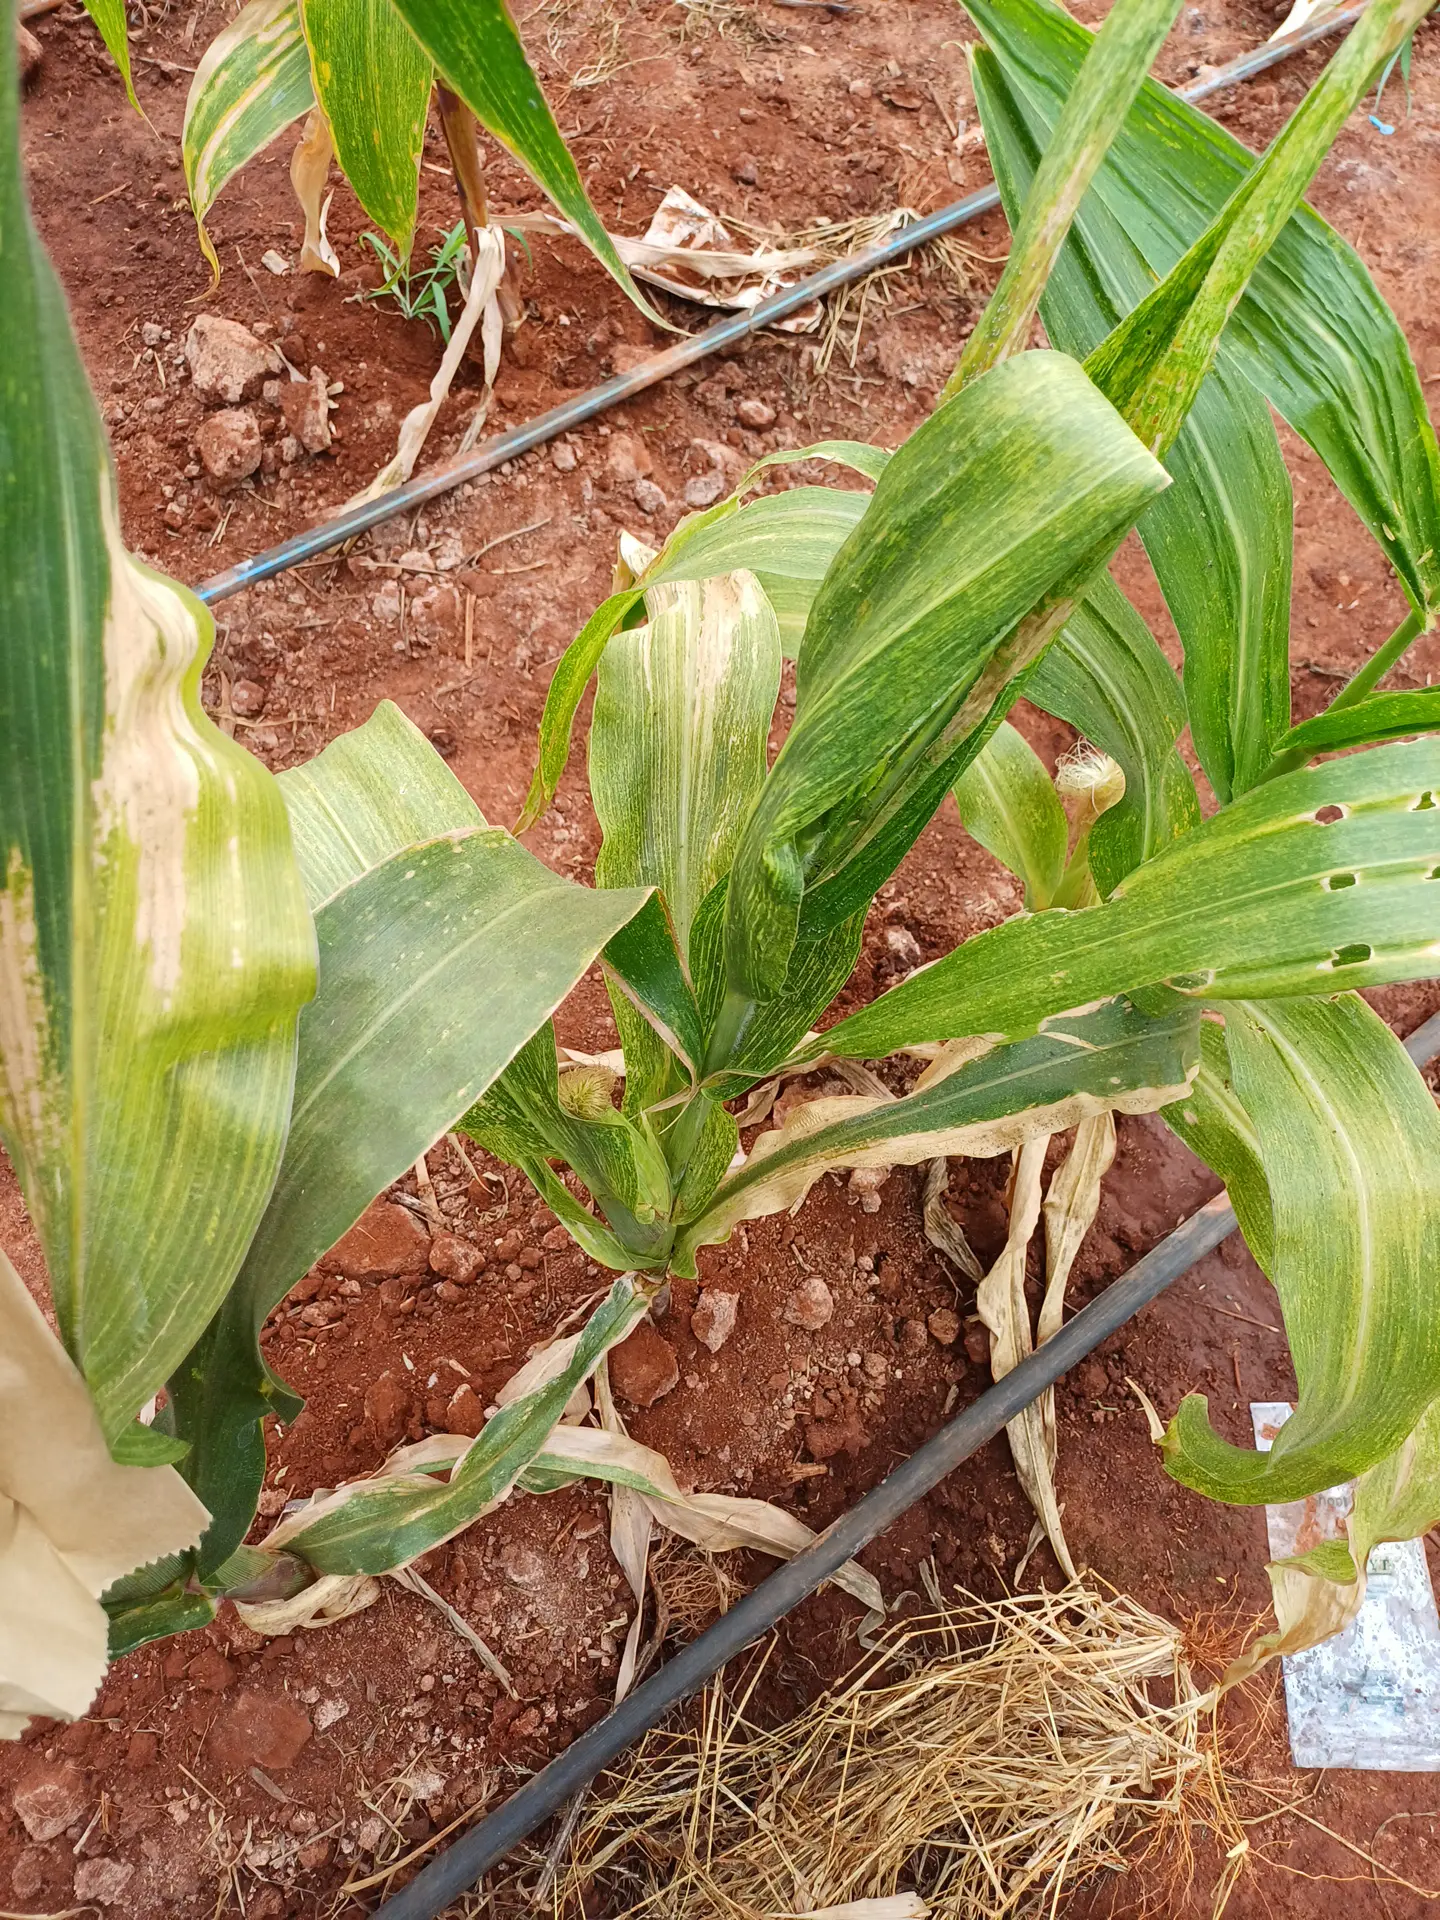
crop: maize
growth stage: flowering
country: Kenya
